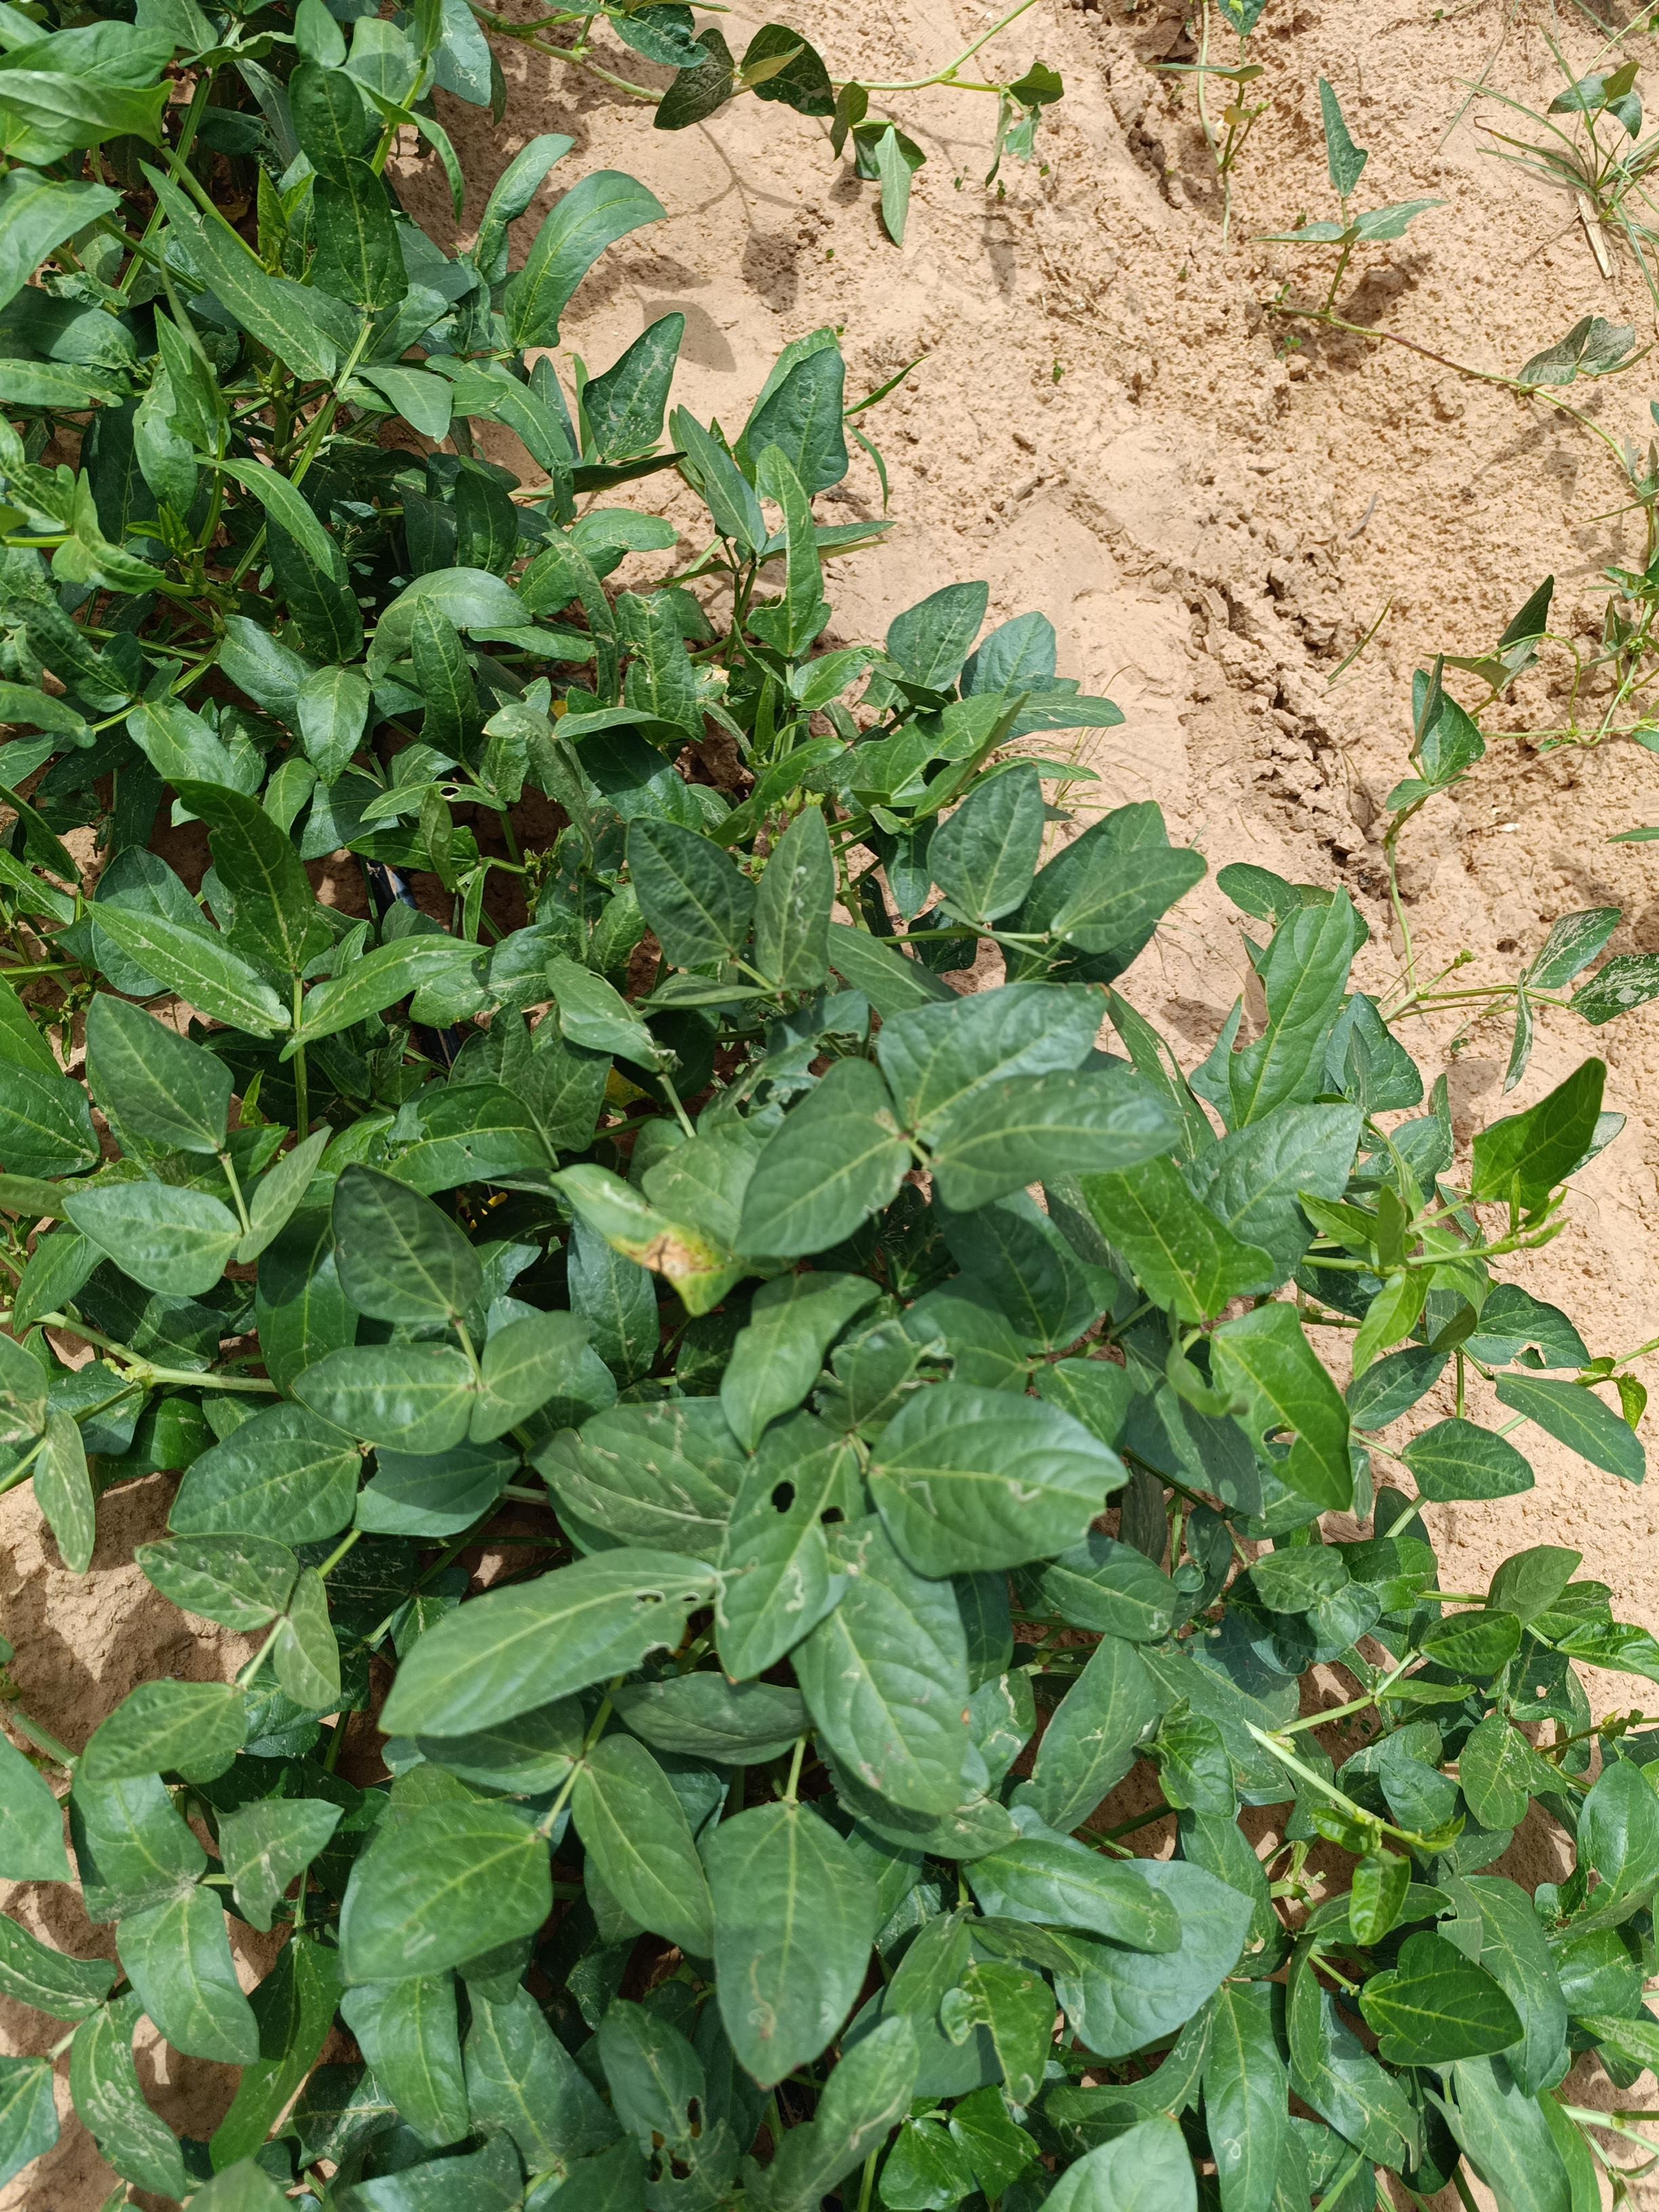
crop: cowpea
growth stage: vegetative
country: Nigeria
